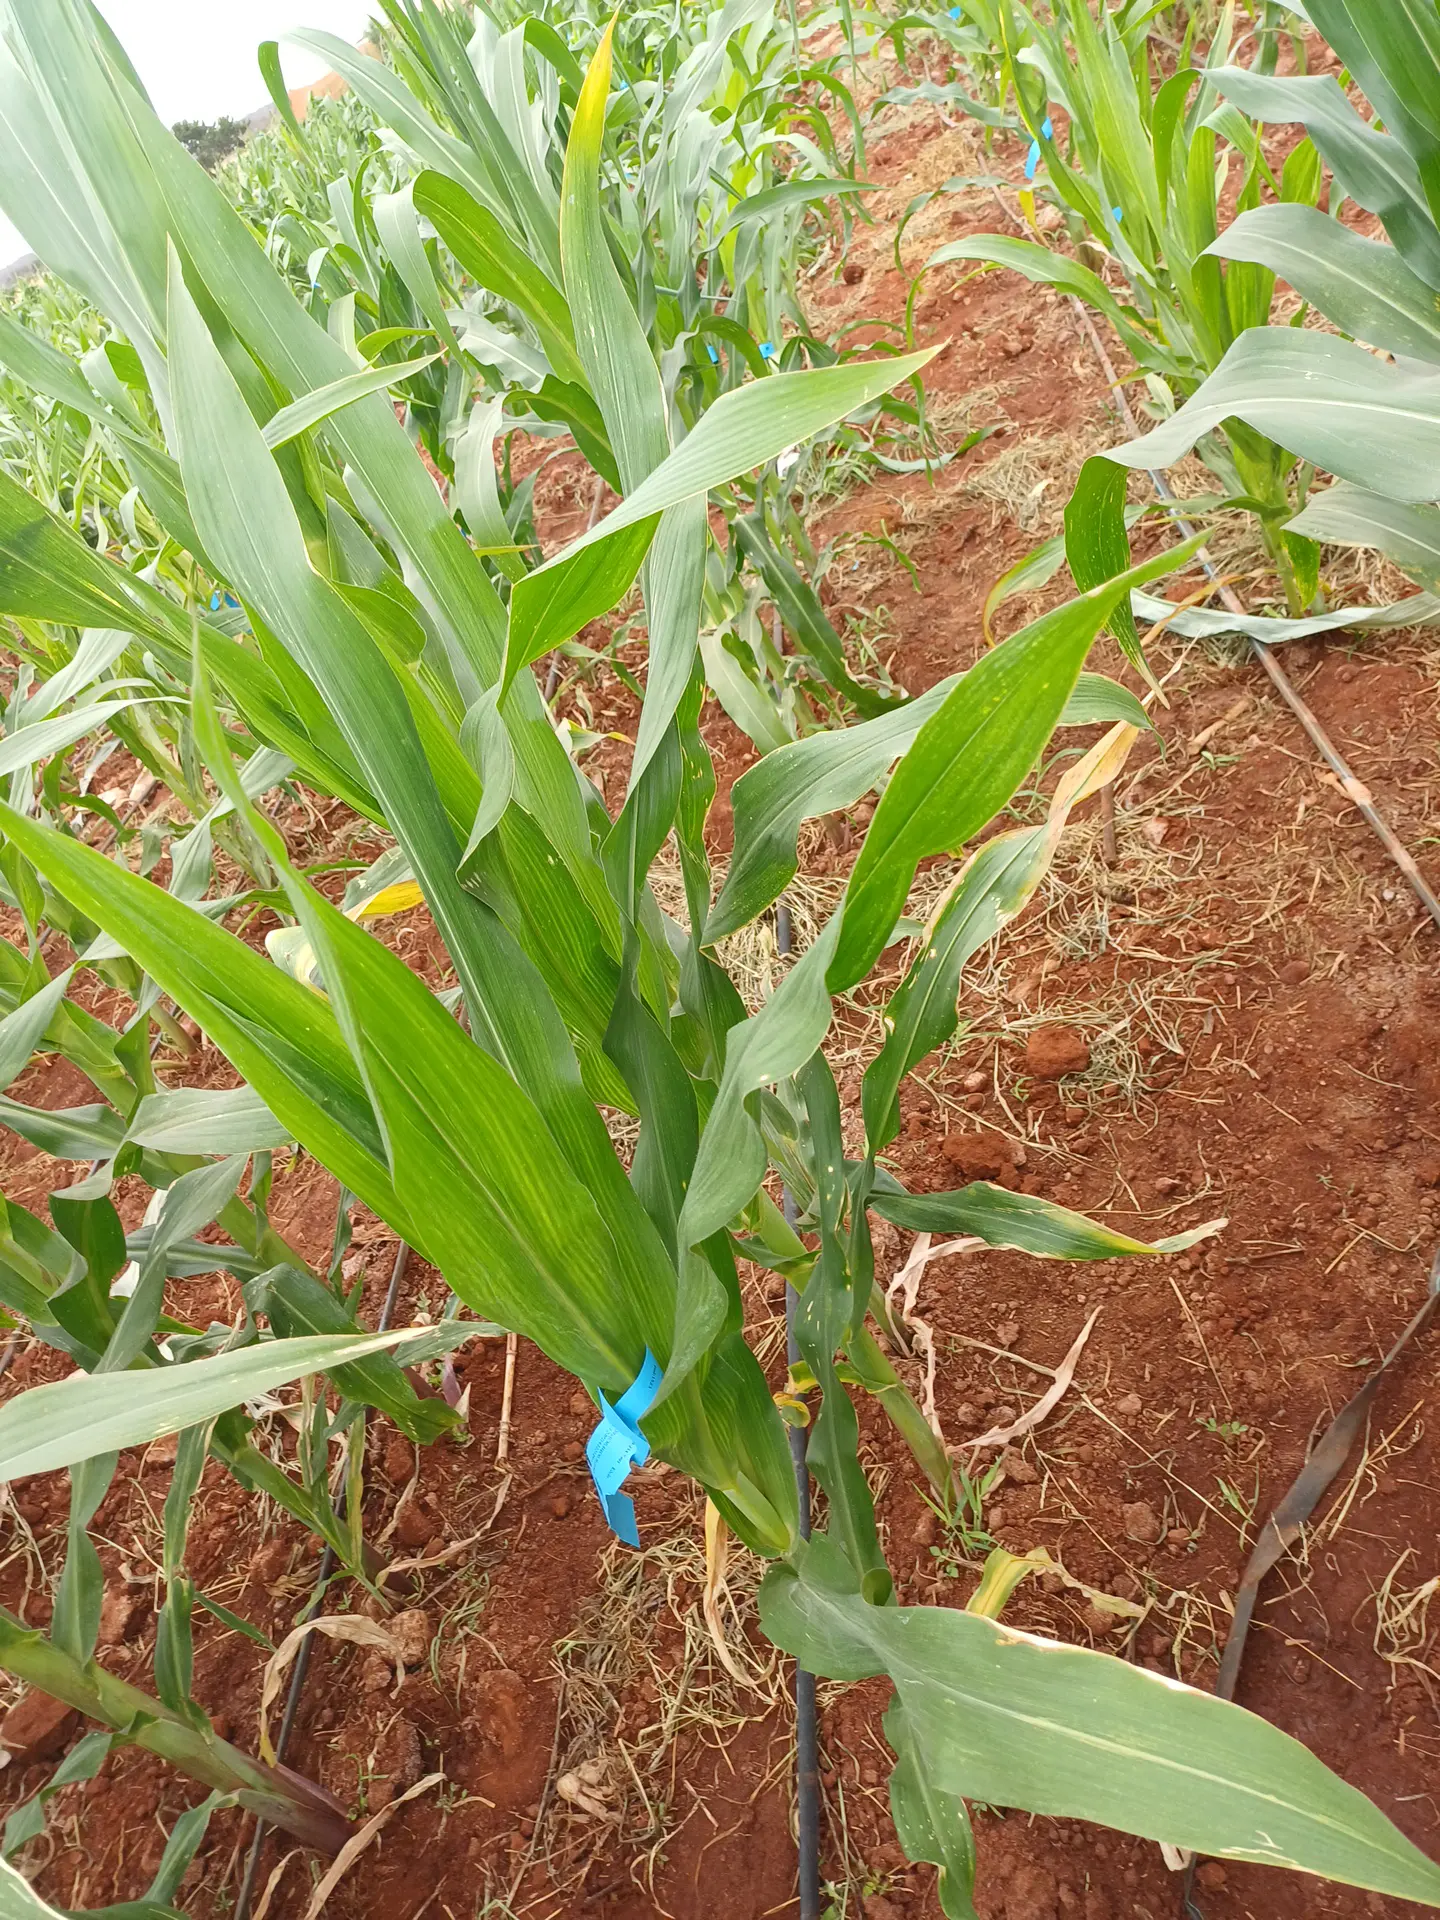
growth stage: vegetative
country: Kenya
